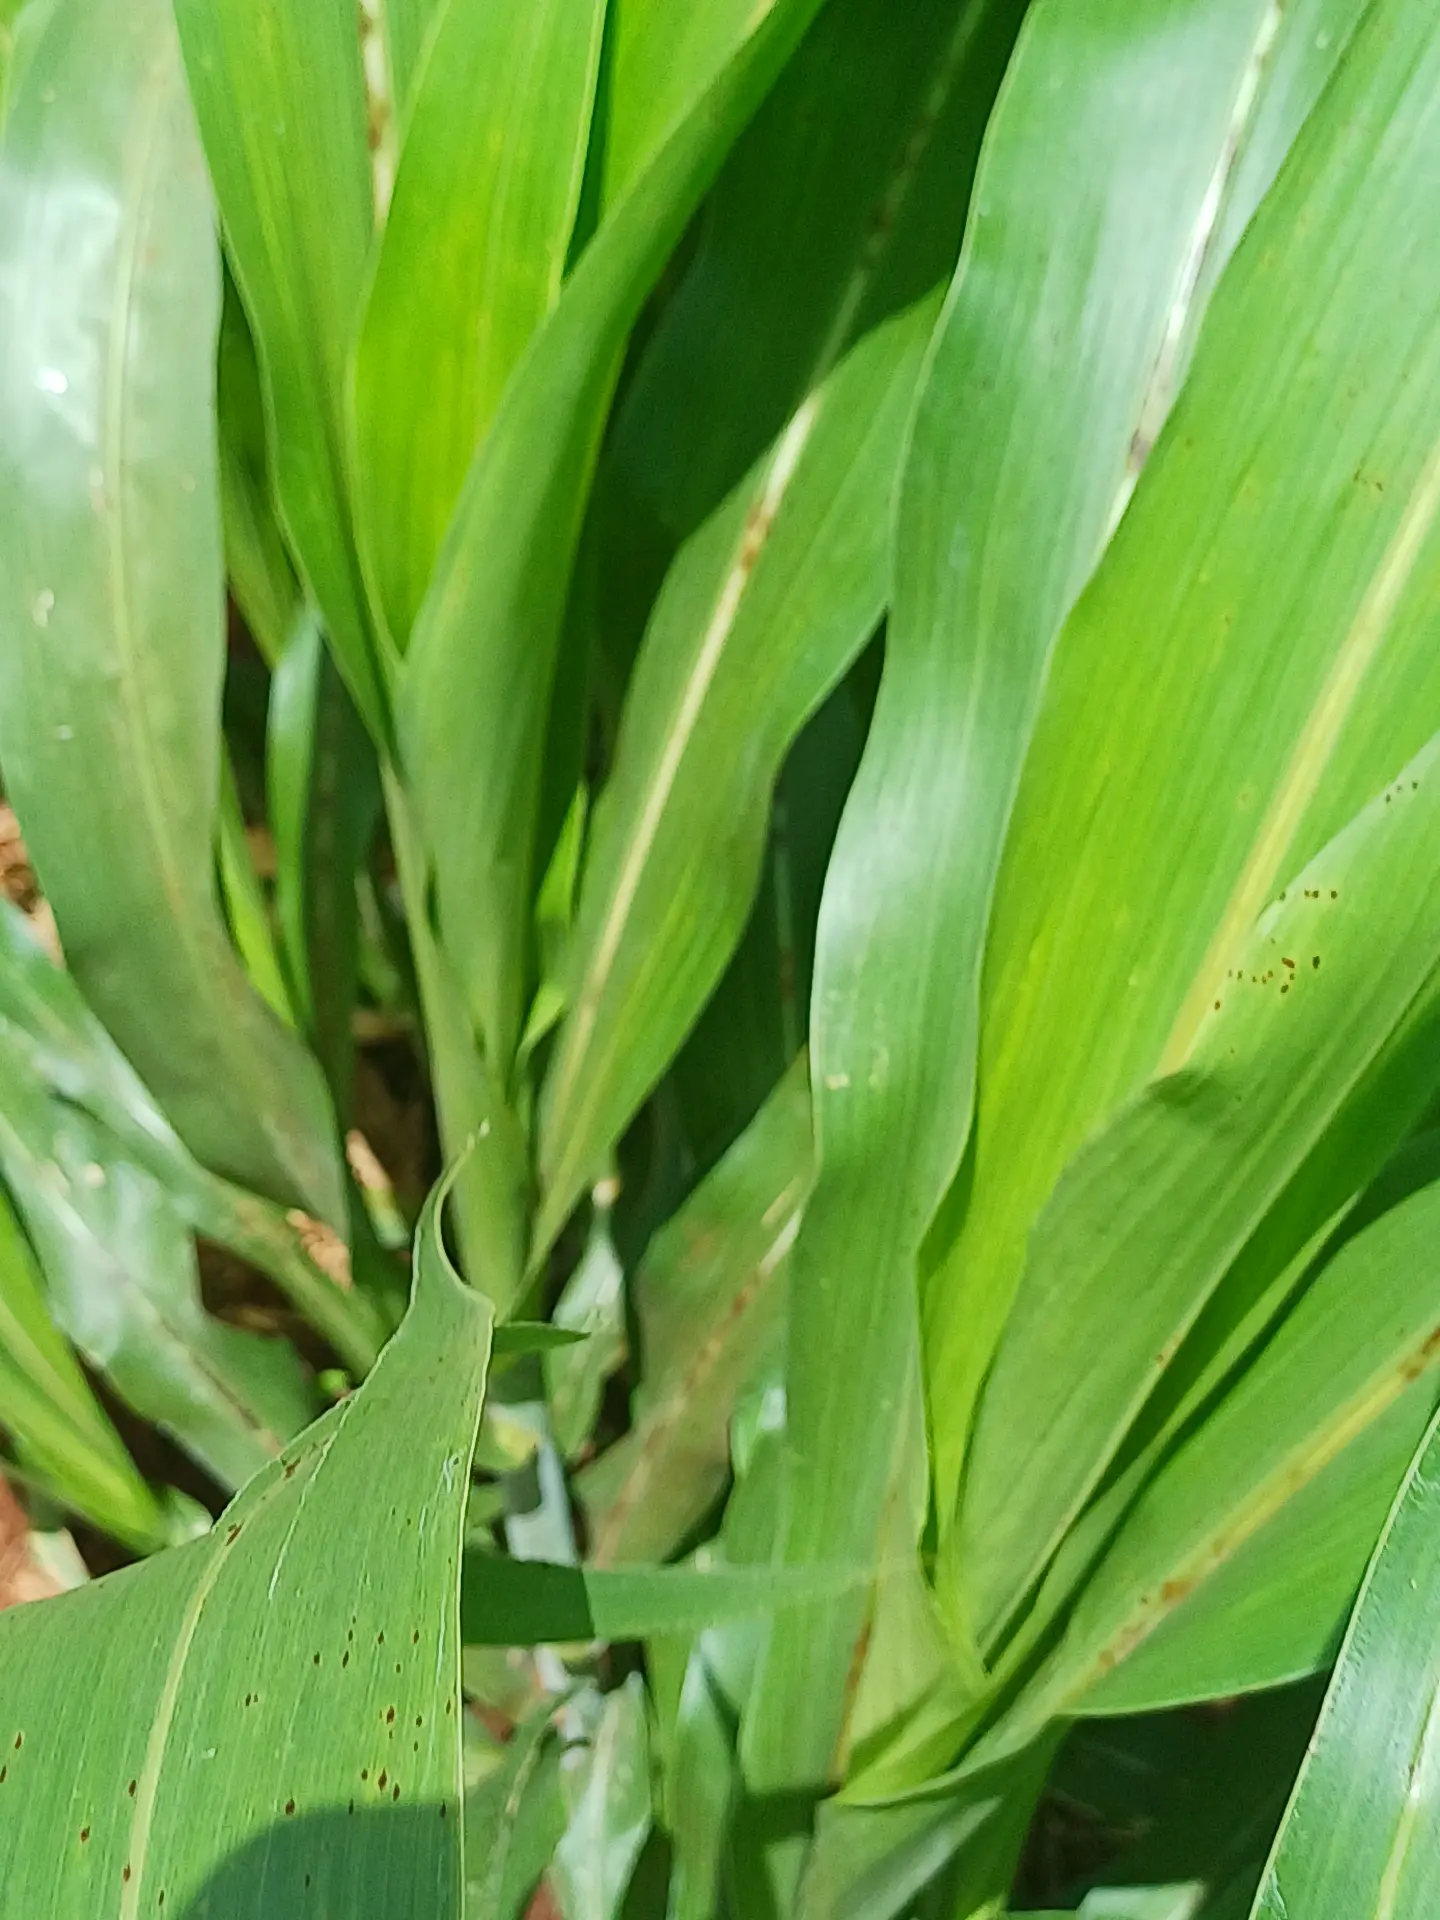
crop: sorghum
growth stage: vegetative
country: Kenya
